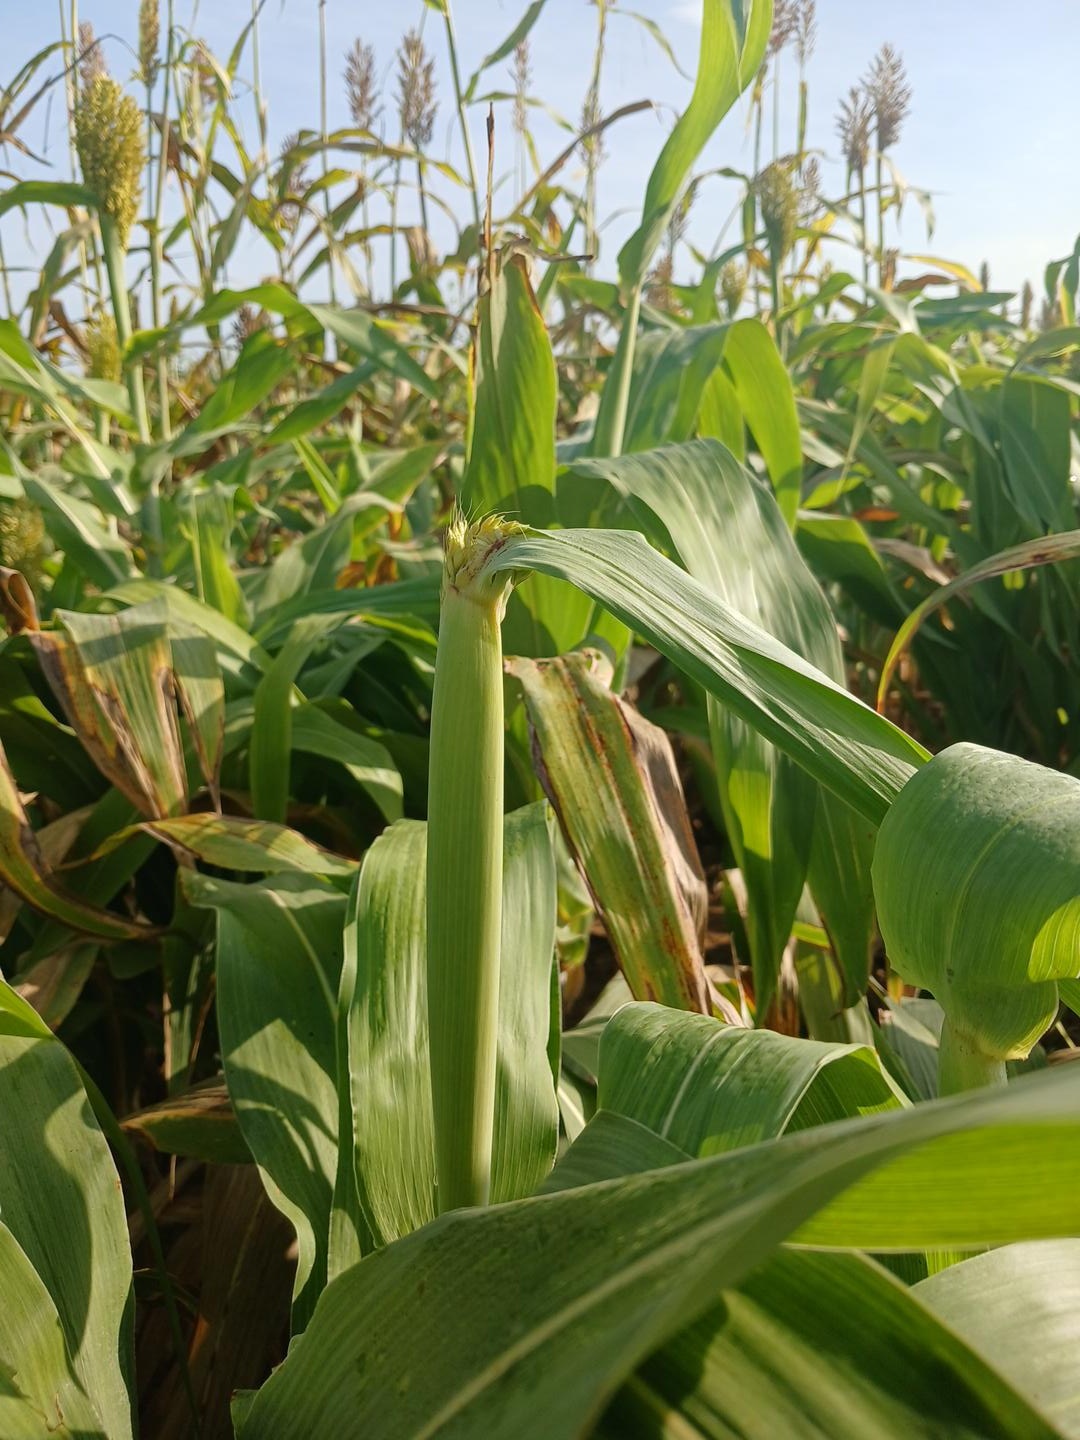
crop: sorghum
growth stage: heading tuber
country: Senegal
